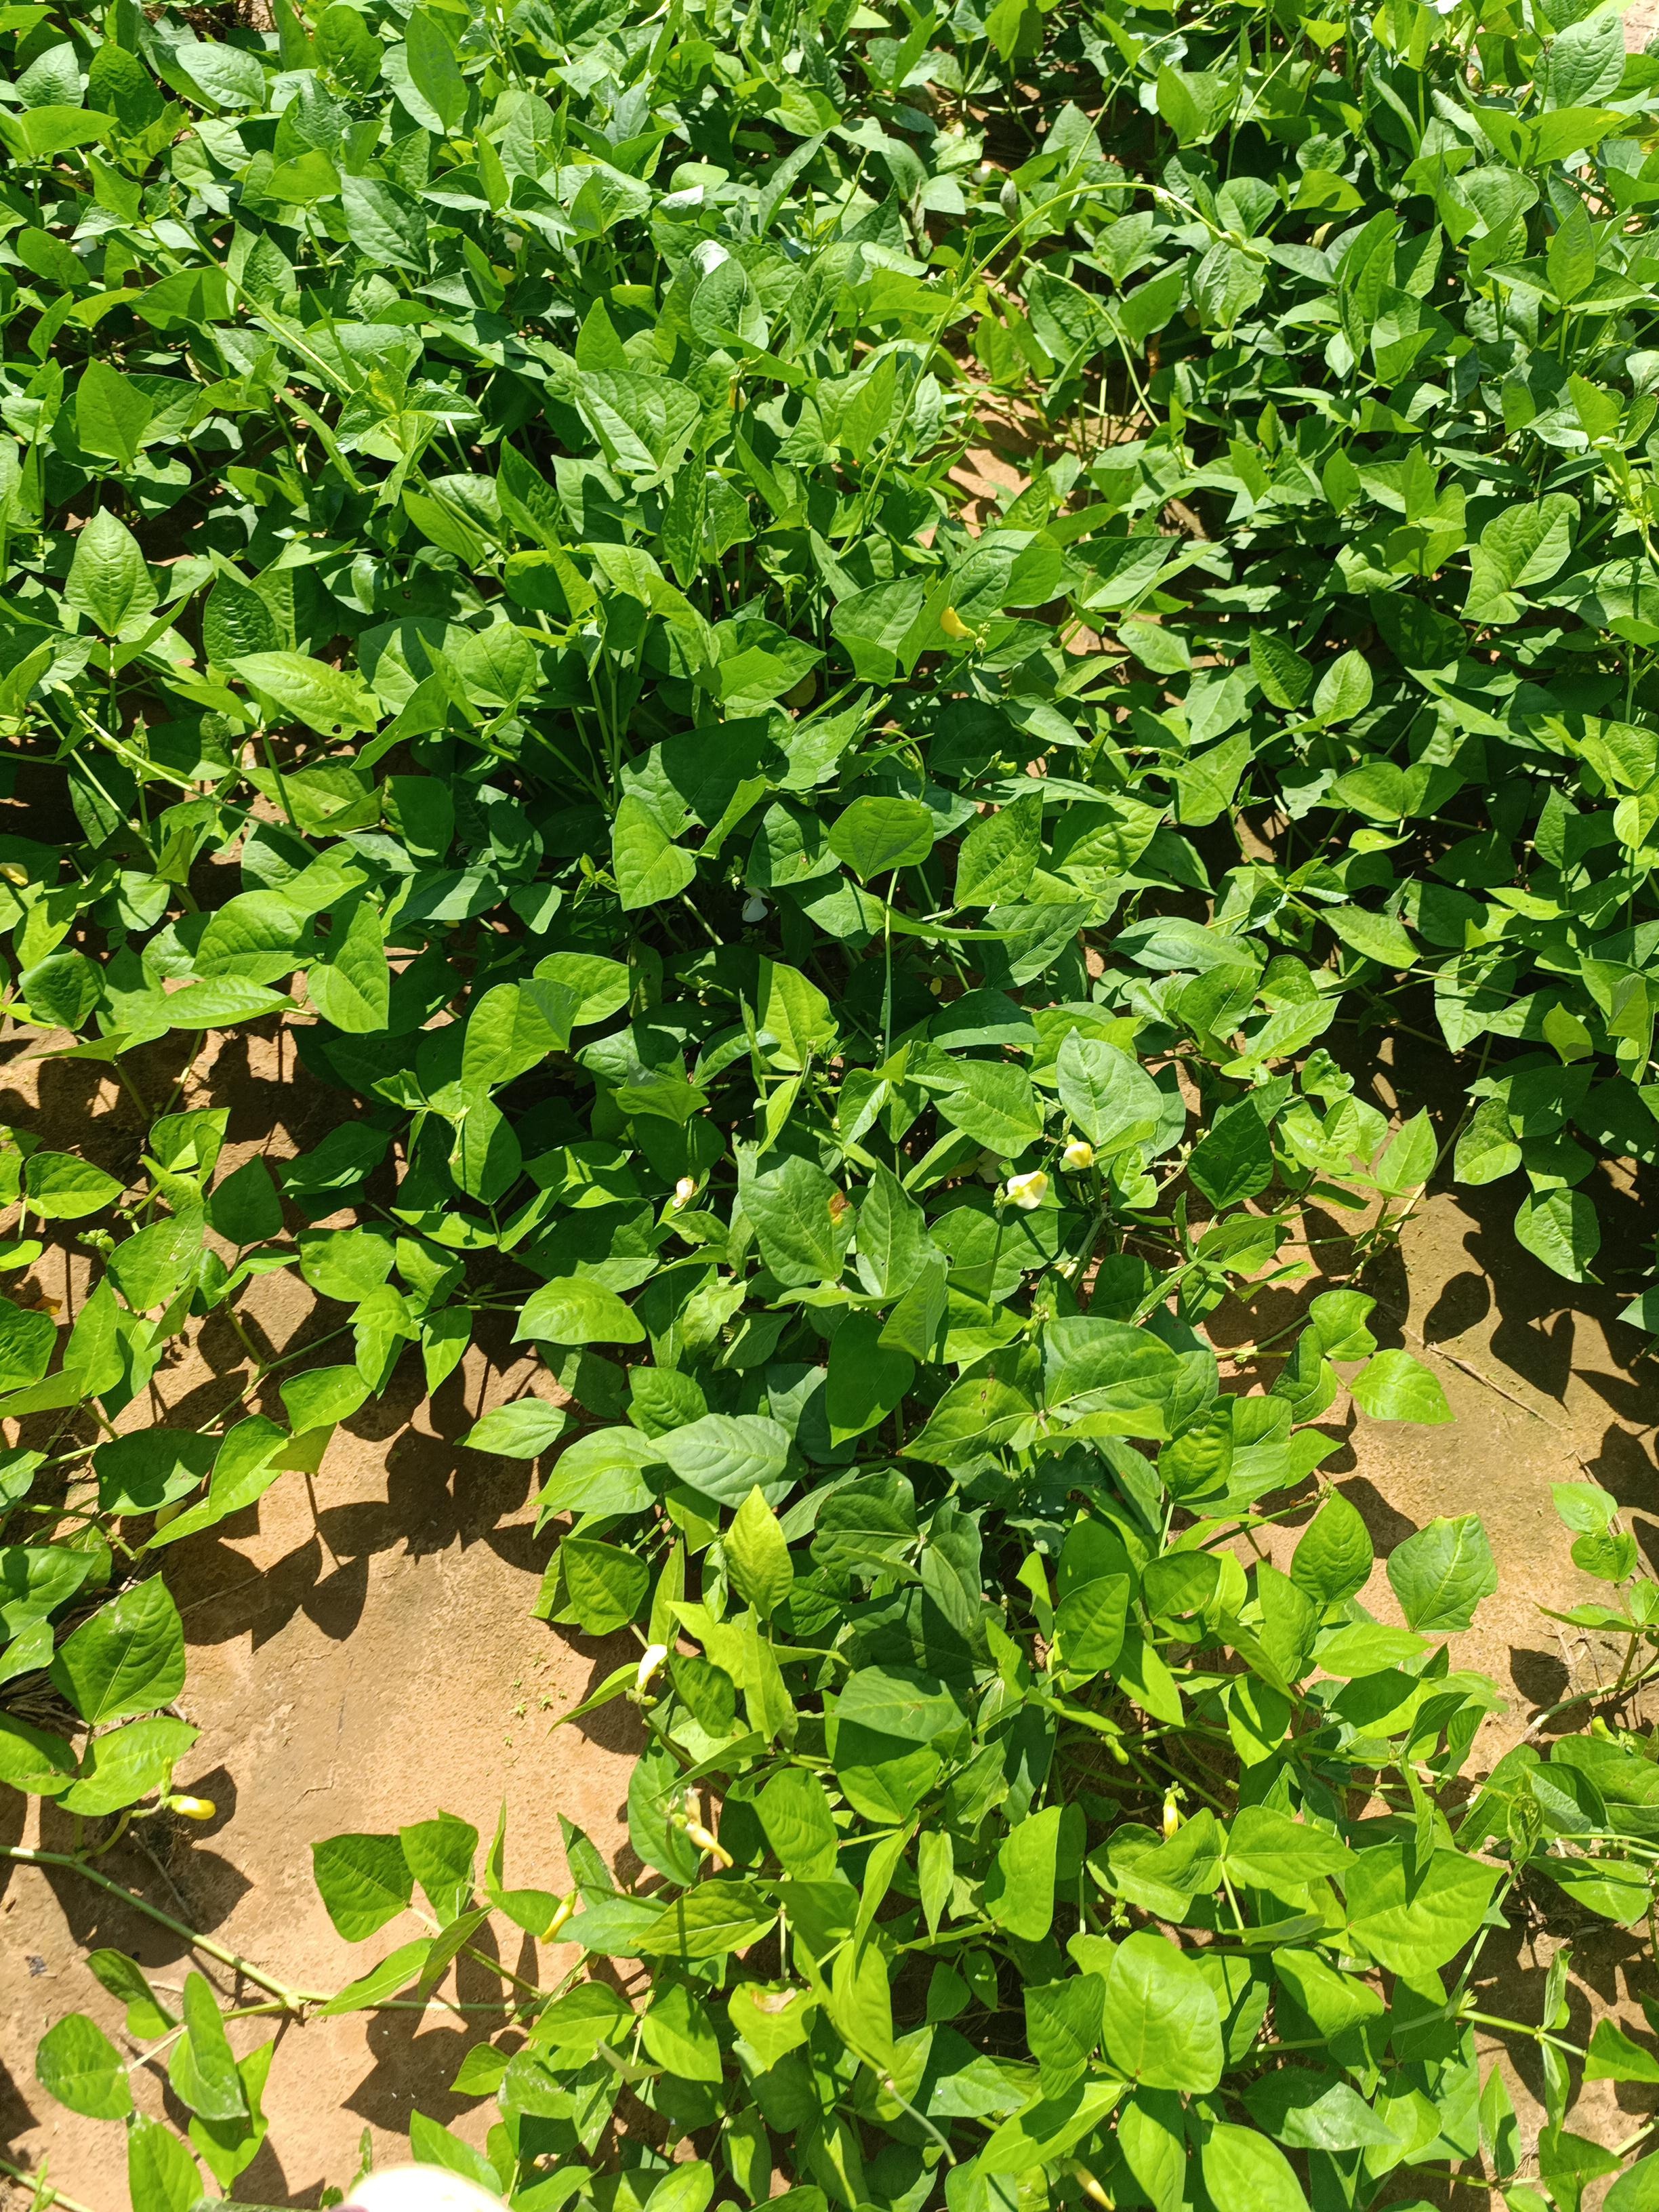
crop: cowpea
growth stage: flowering
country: Nigeria
